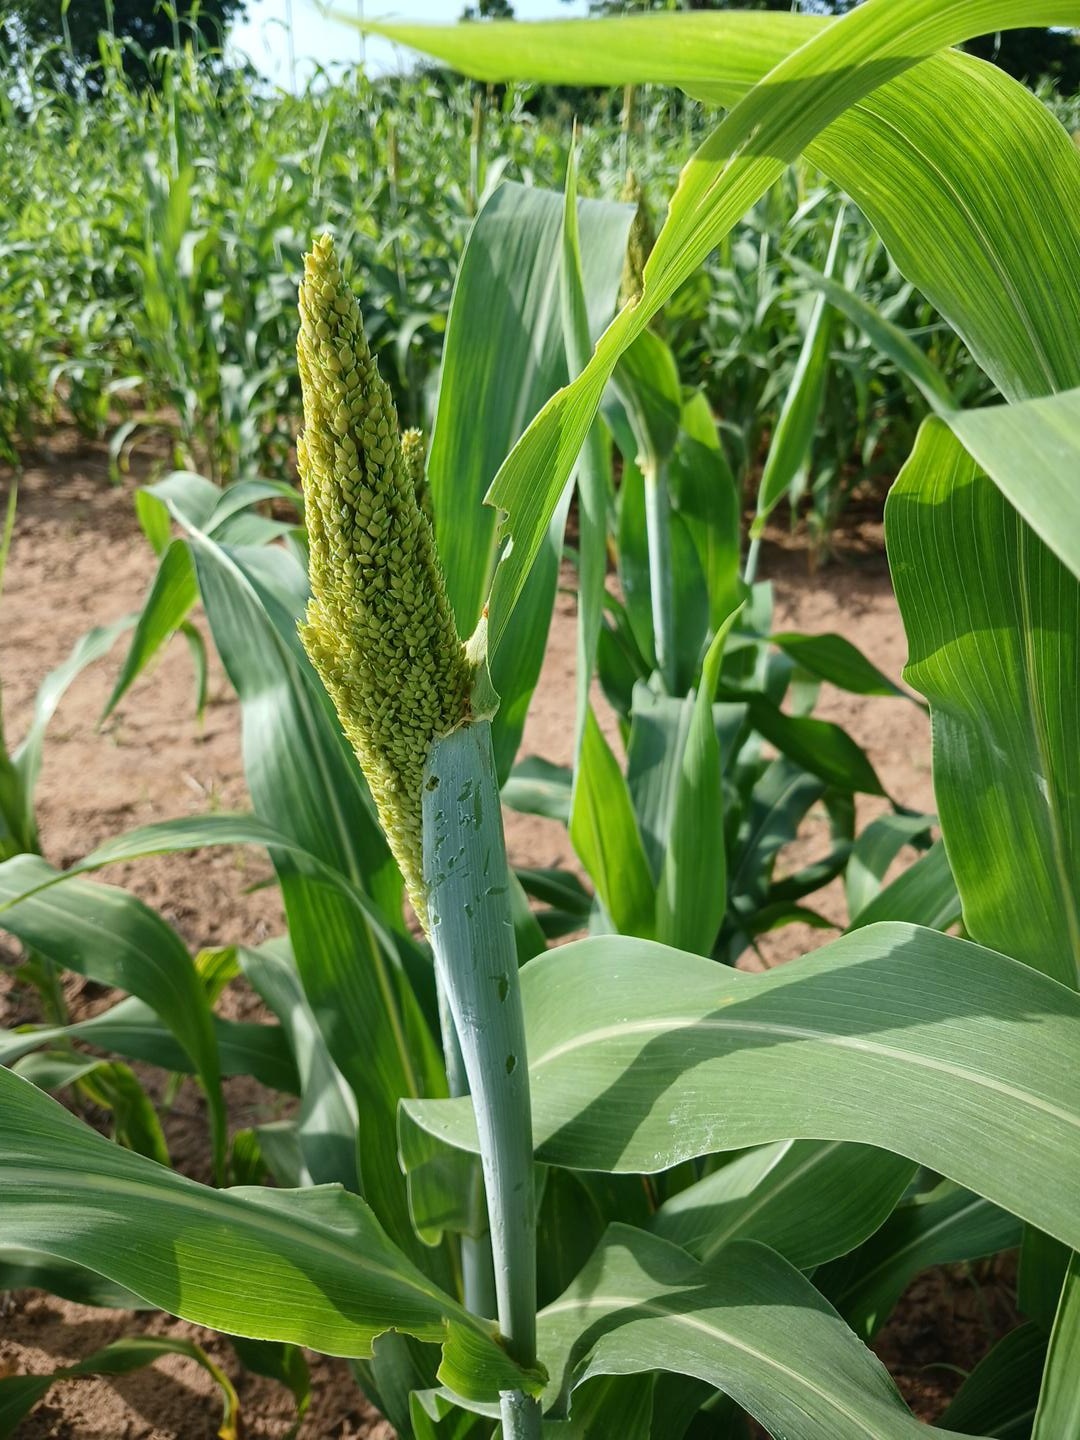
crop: sorghum
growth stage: heading tuber
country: Senegal
